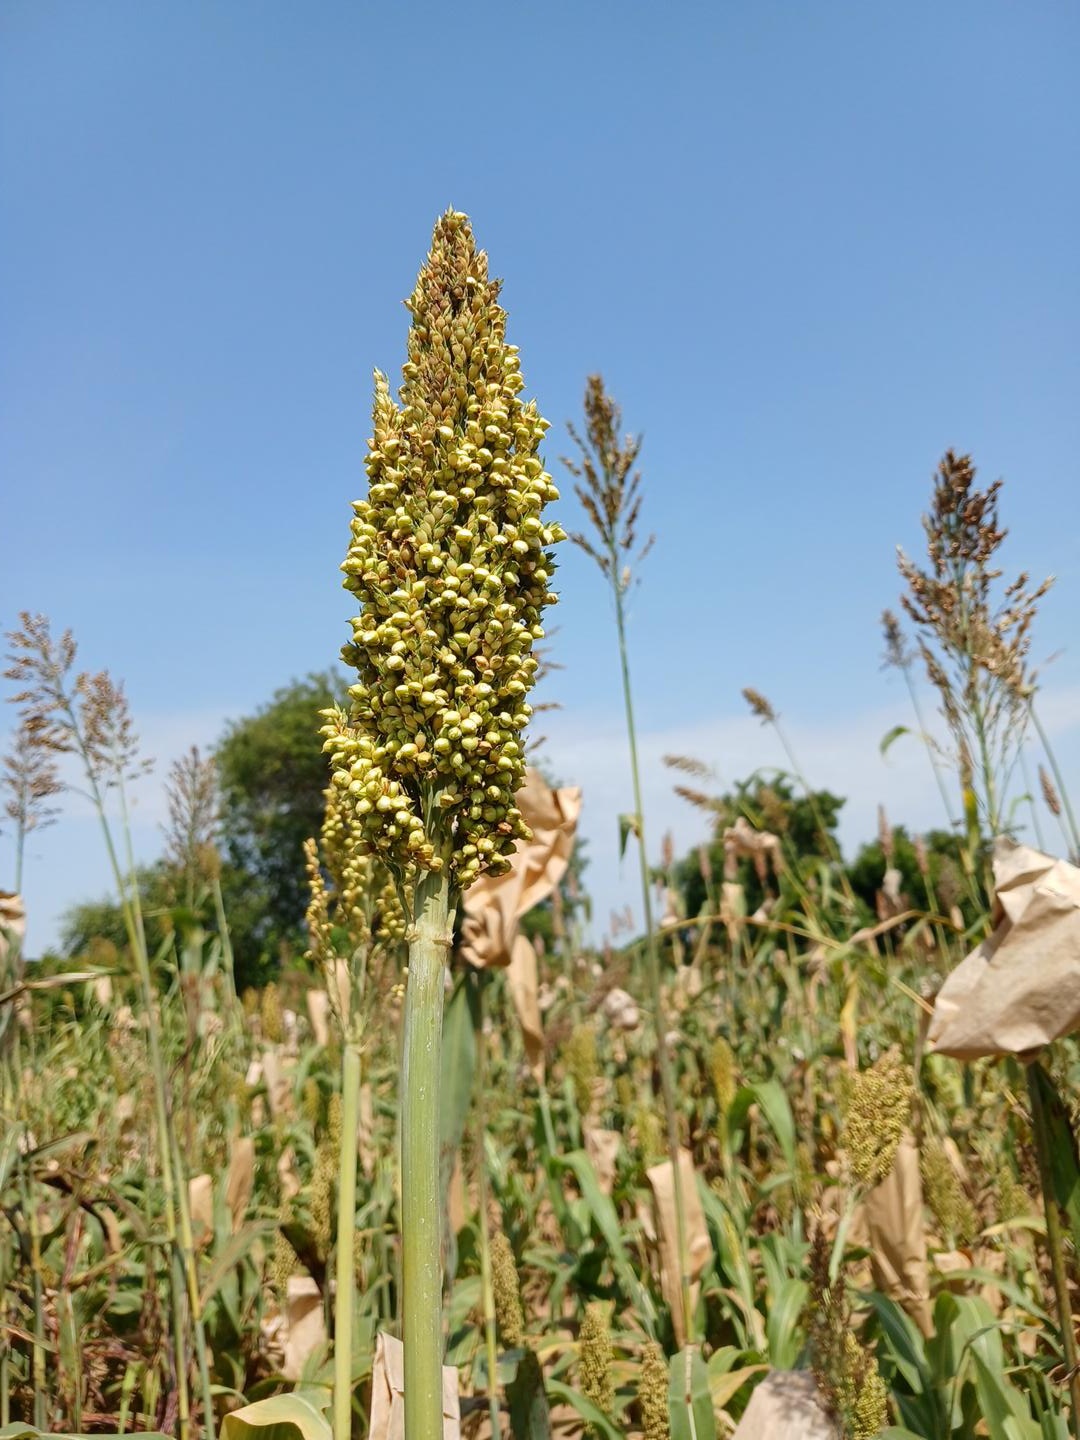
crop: sorghum
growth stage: filling grain
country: Senegal
